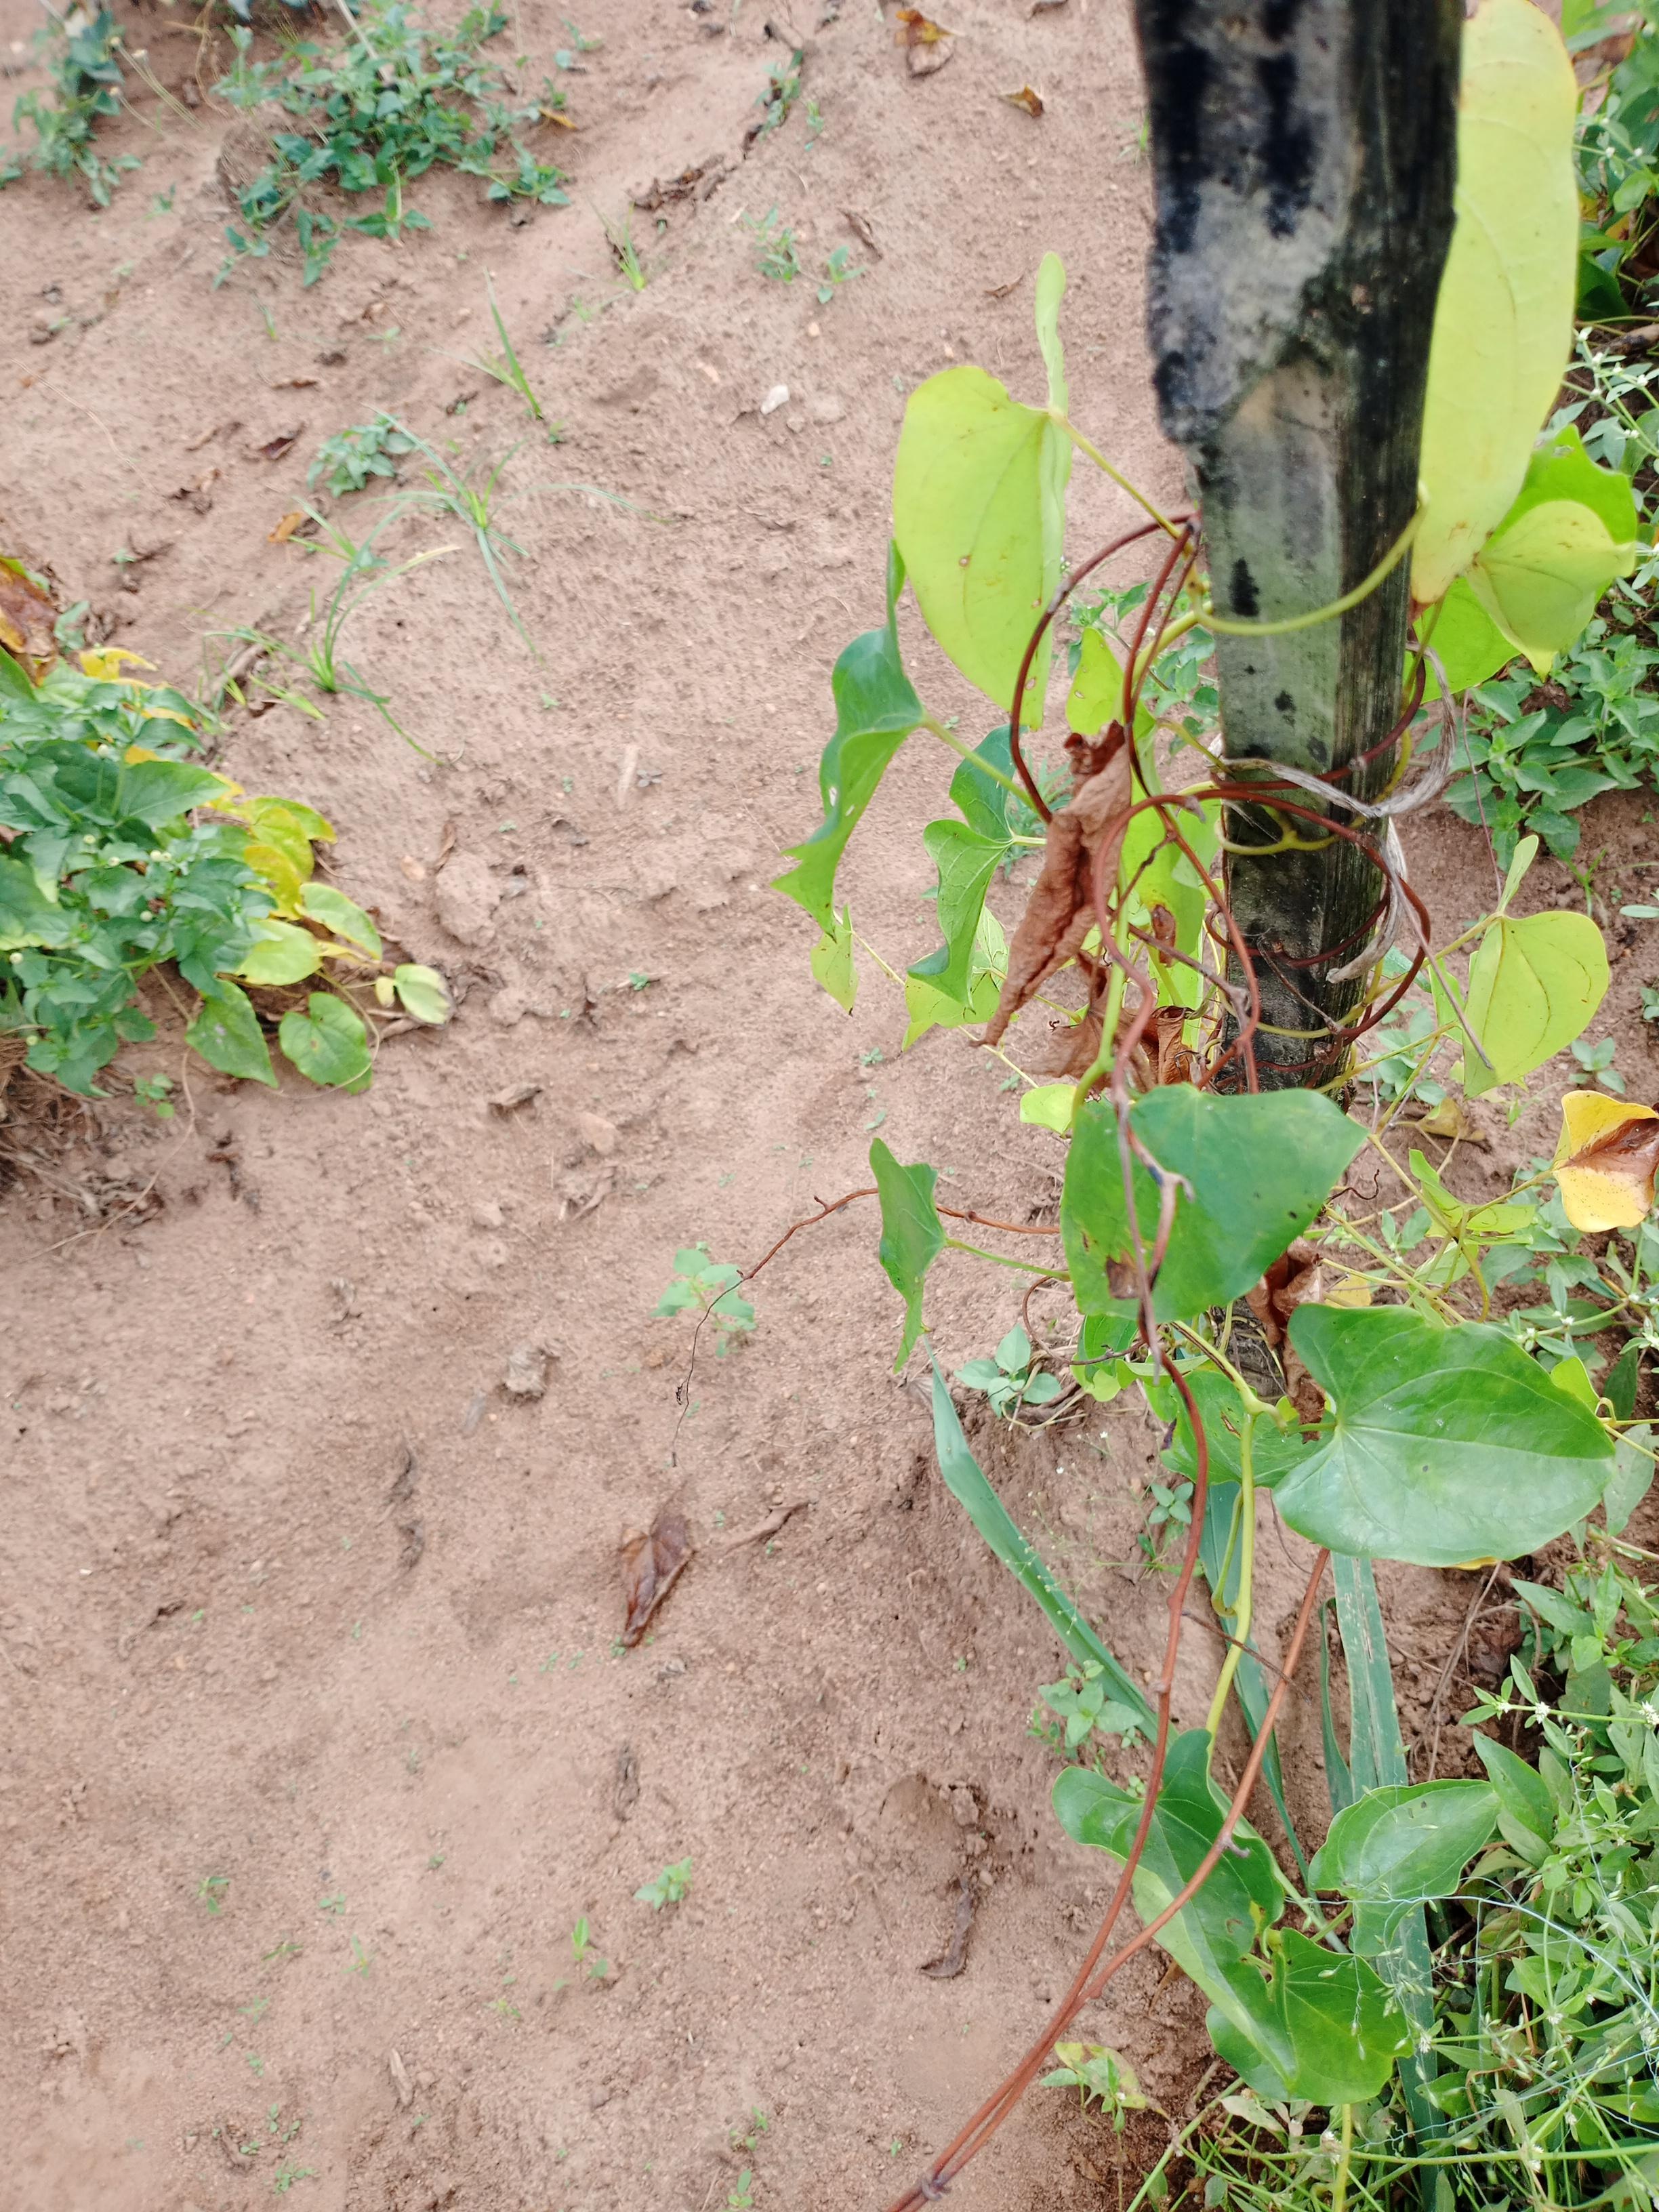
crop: yam
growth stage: maturity
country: Nigeria
